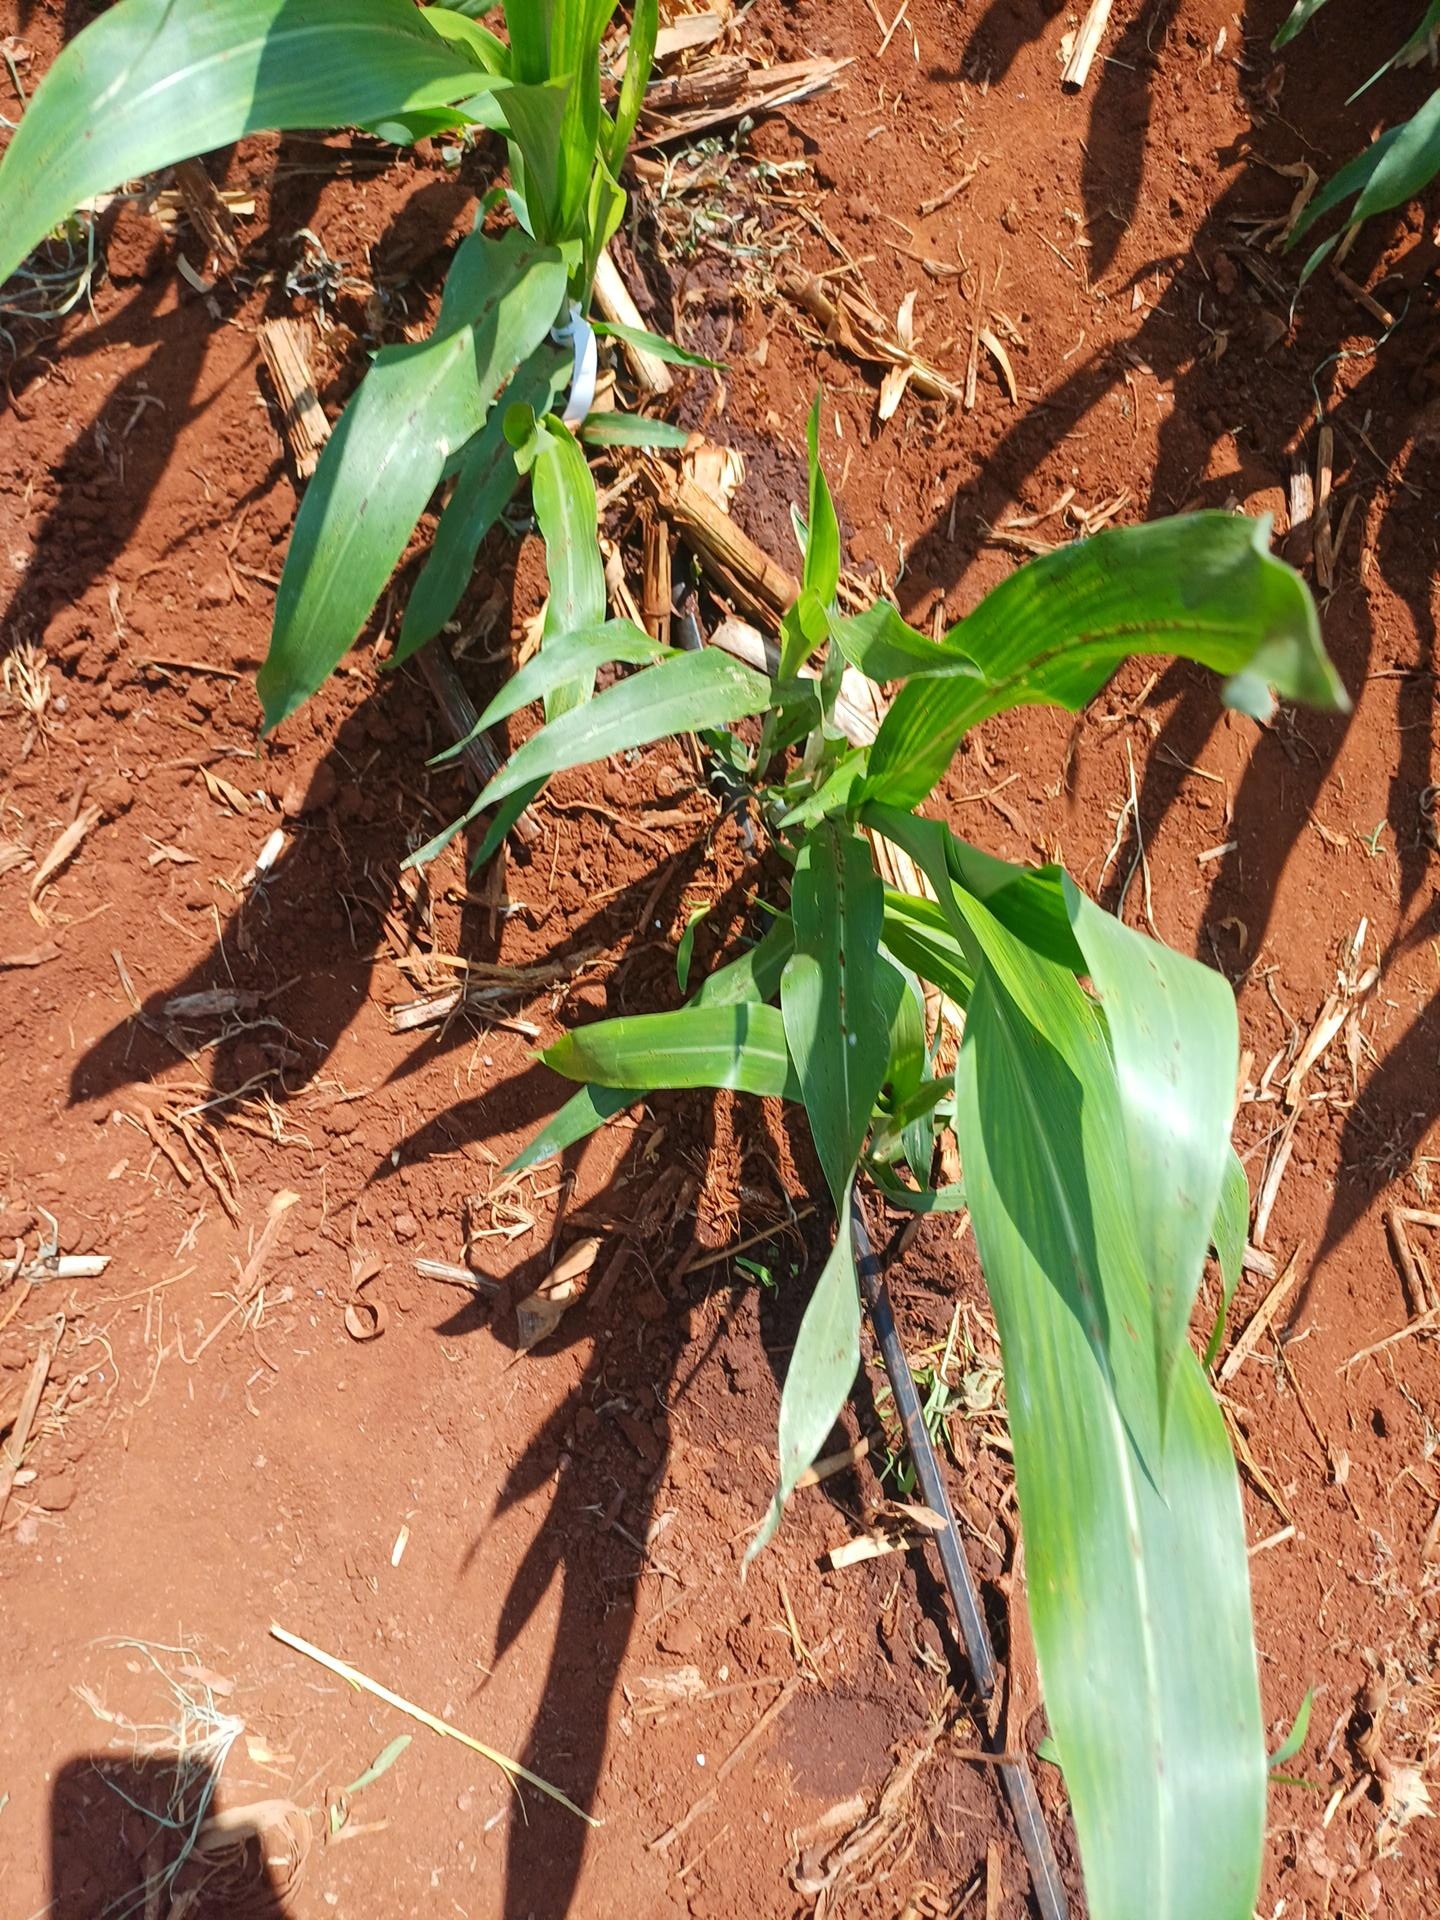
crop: sorghum
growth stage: vegetative
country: Kenya
